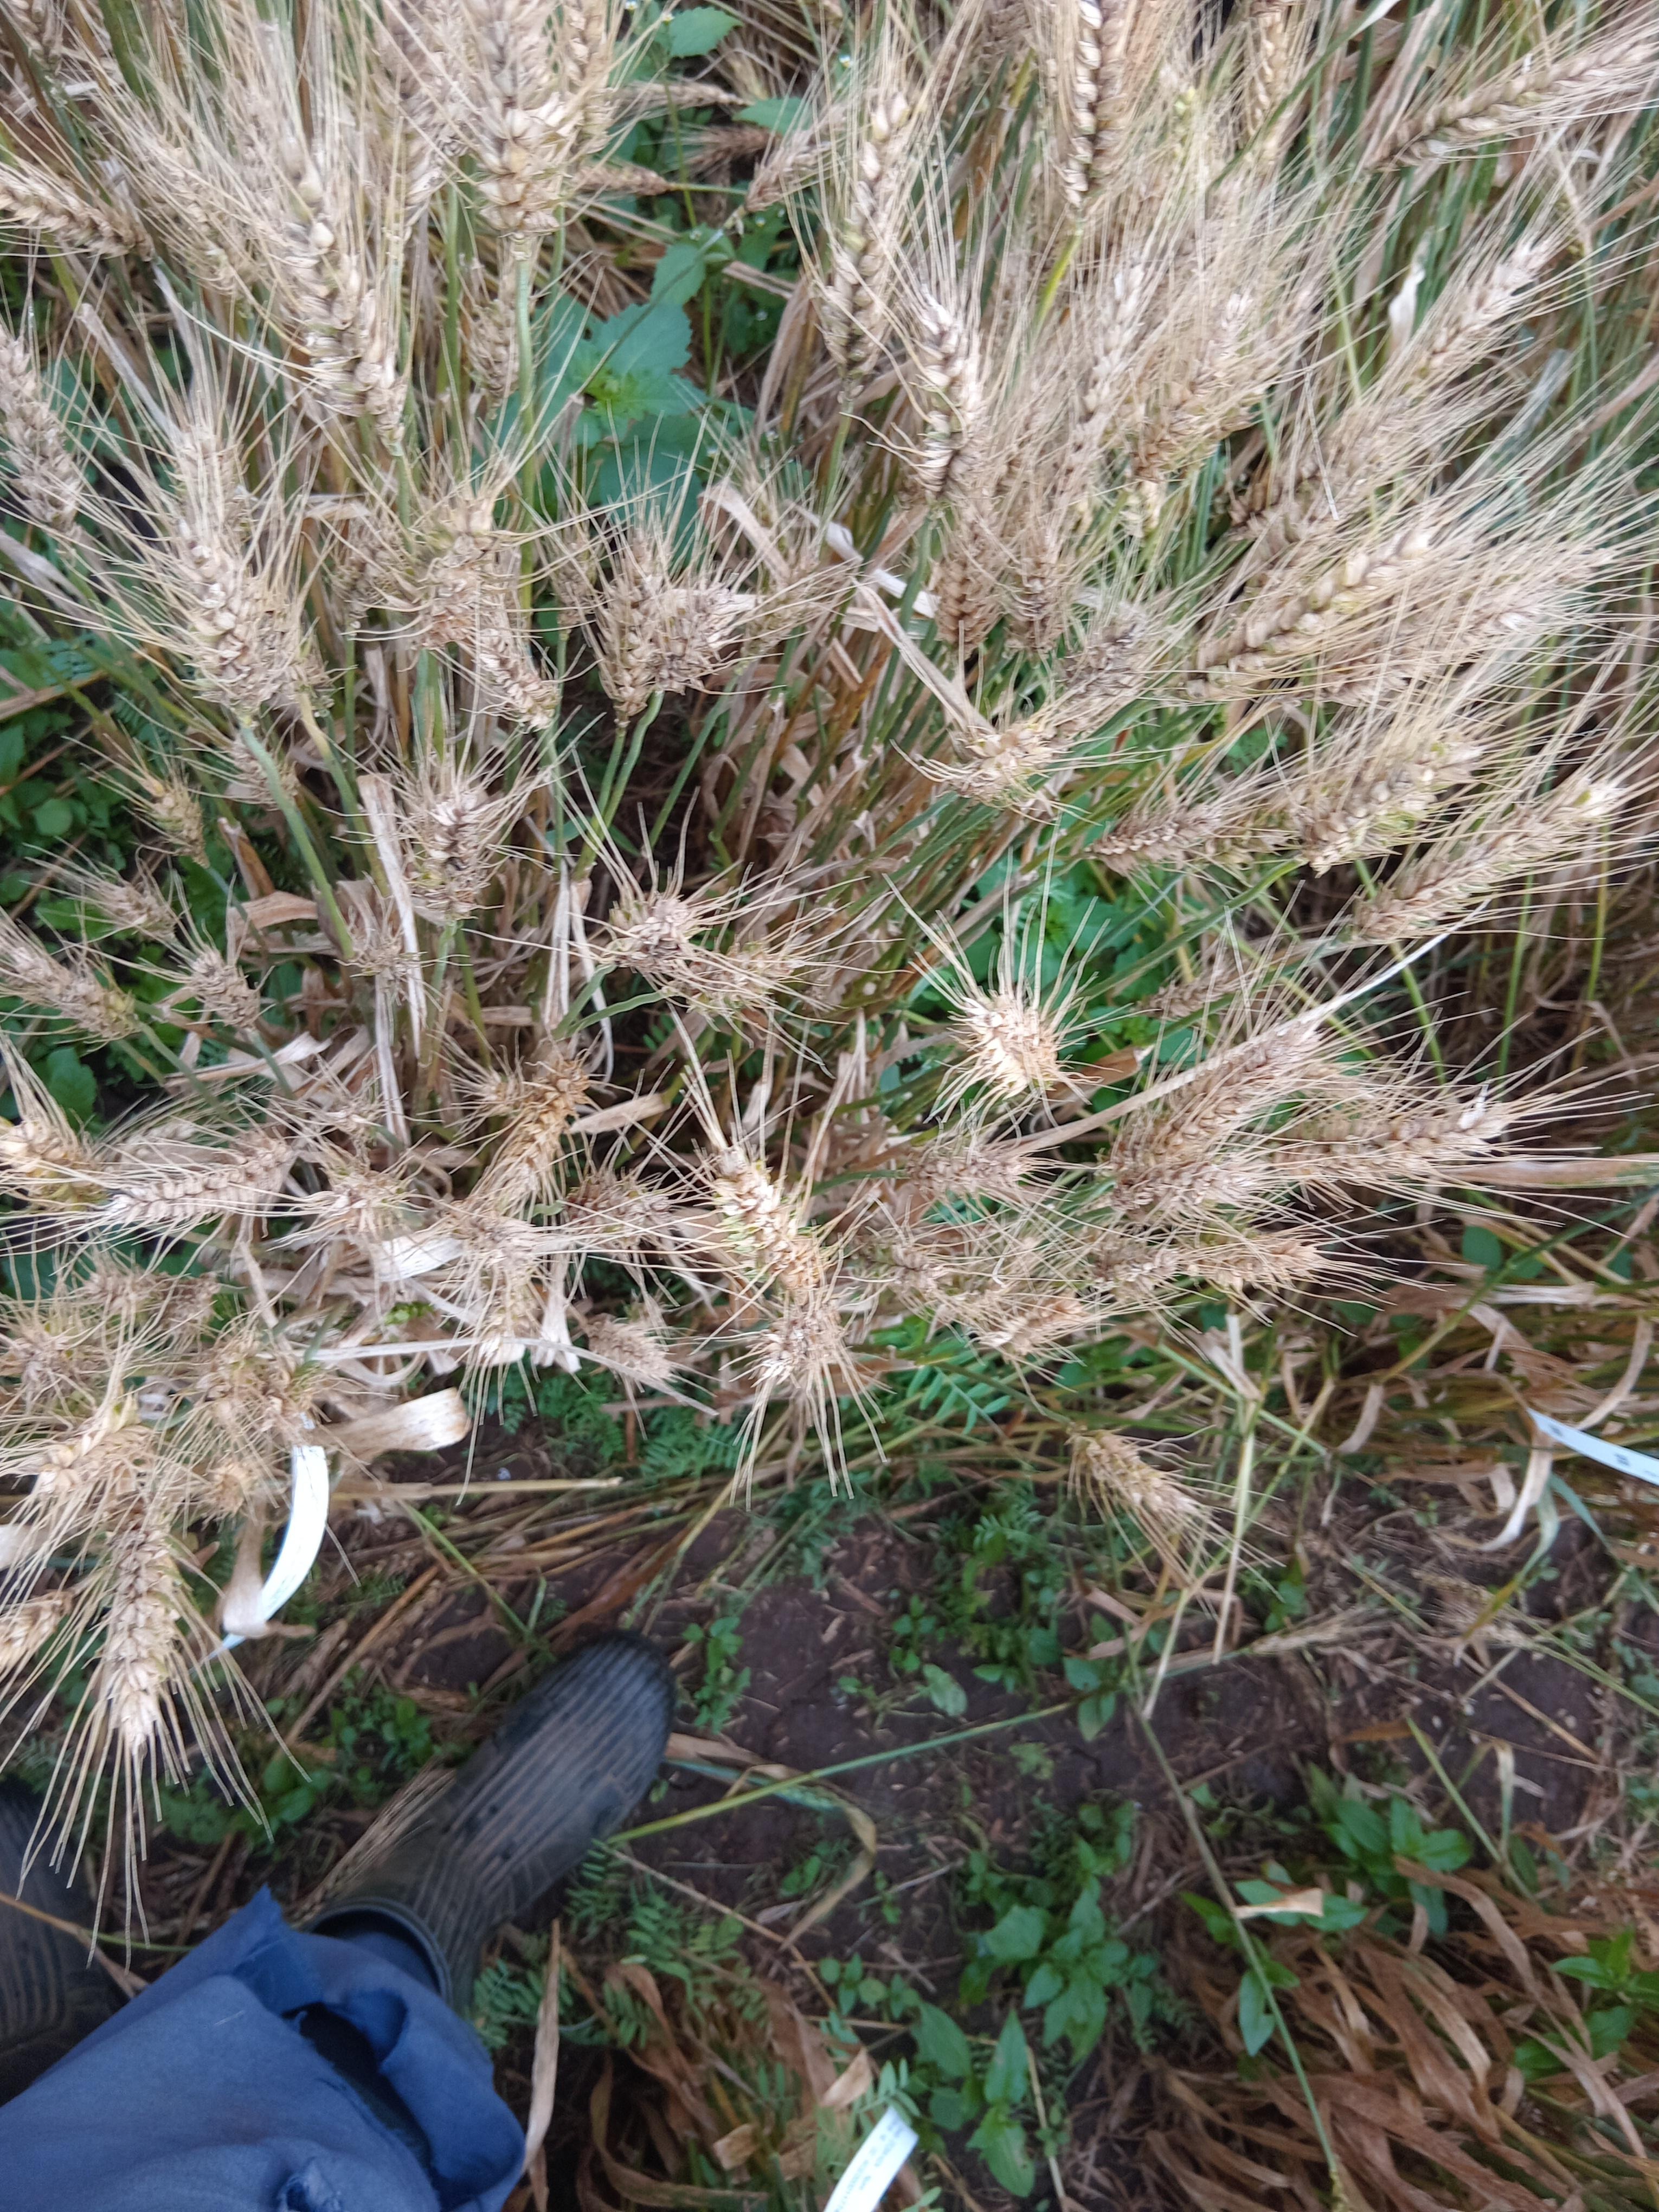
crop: wheat
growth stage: maturity
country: Kenya
